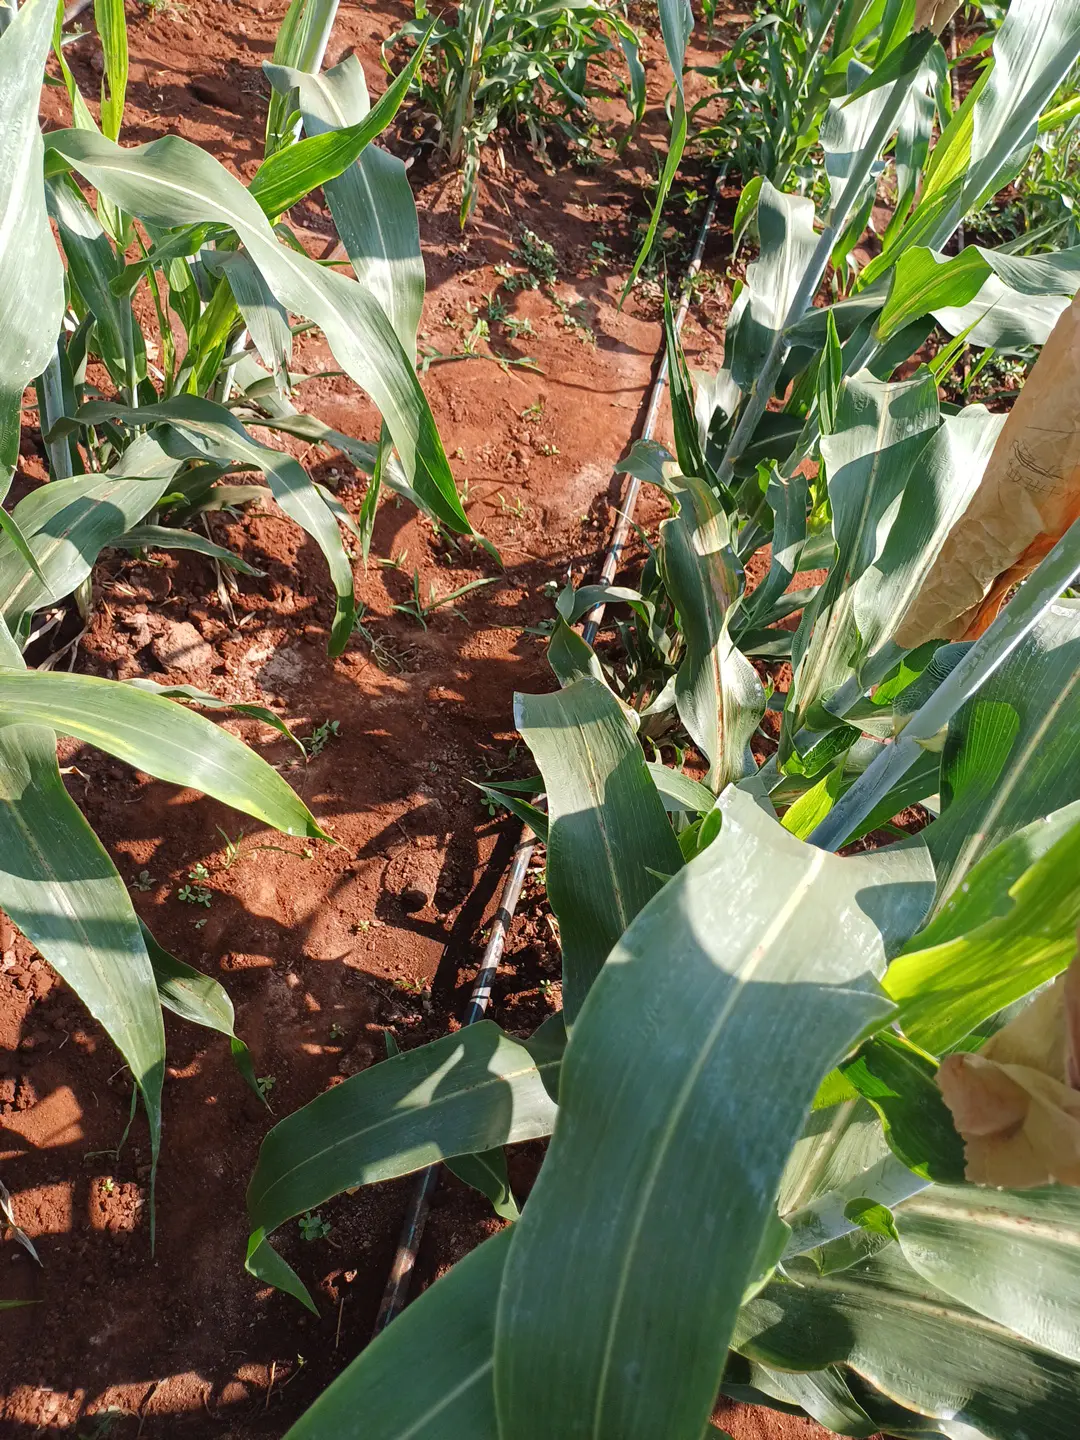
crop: sorghum
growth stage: heading tuber
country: Kenya
